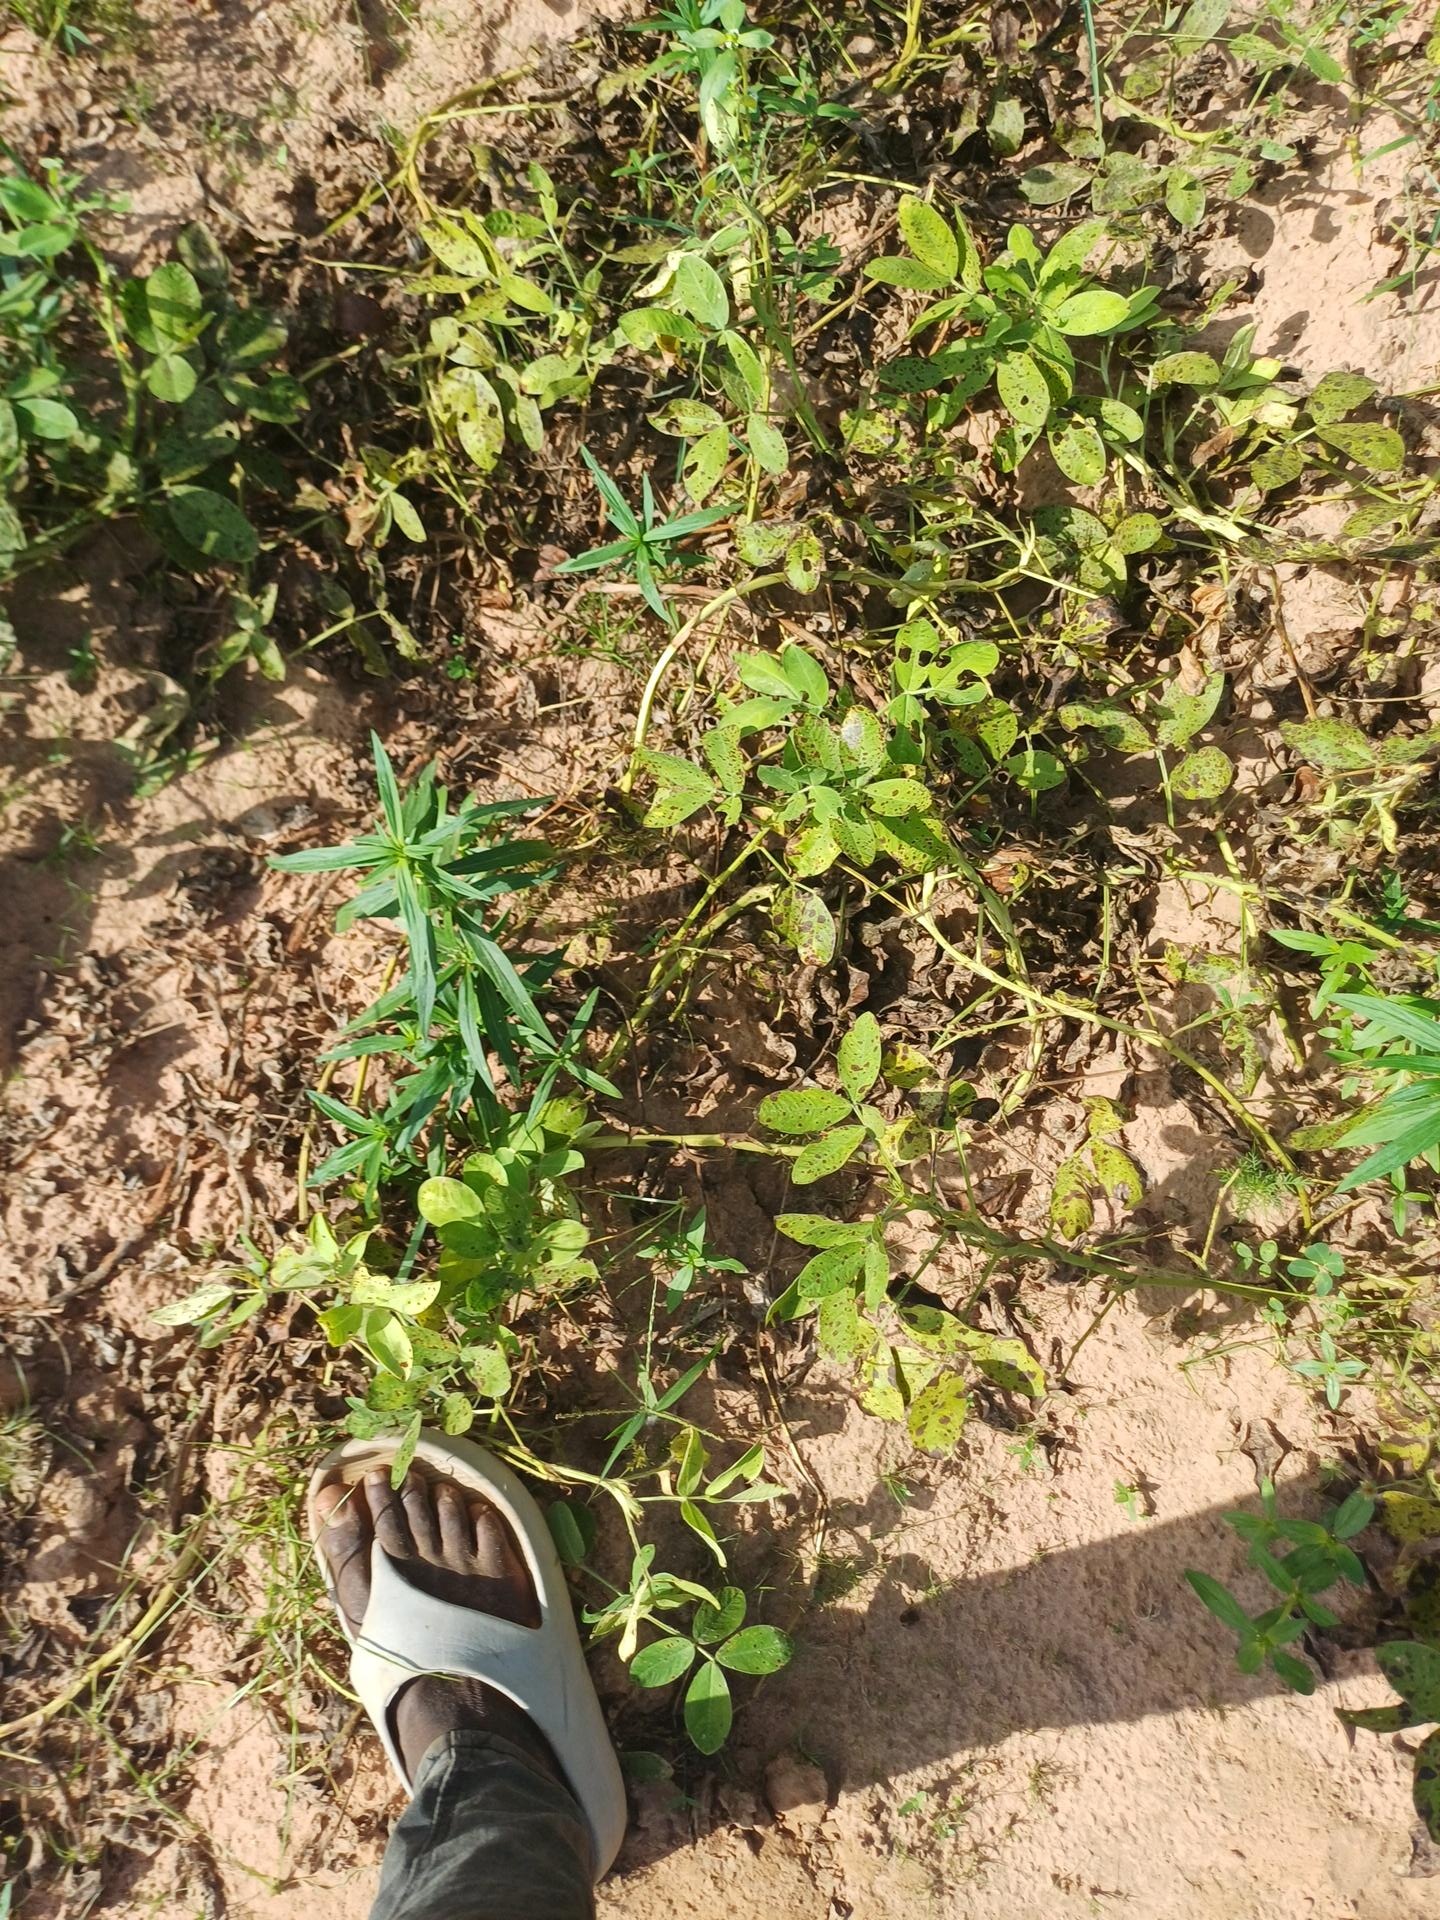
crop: groundnut
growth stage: flowering
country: Senegal
